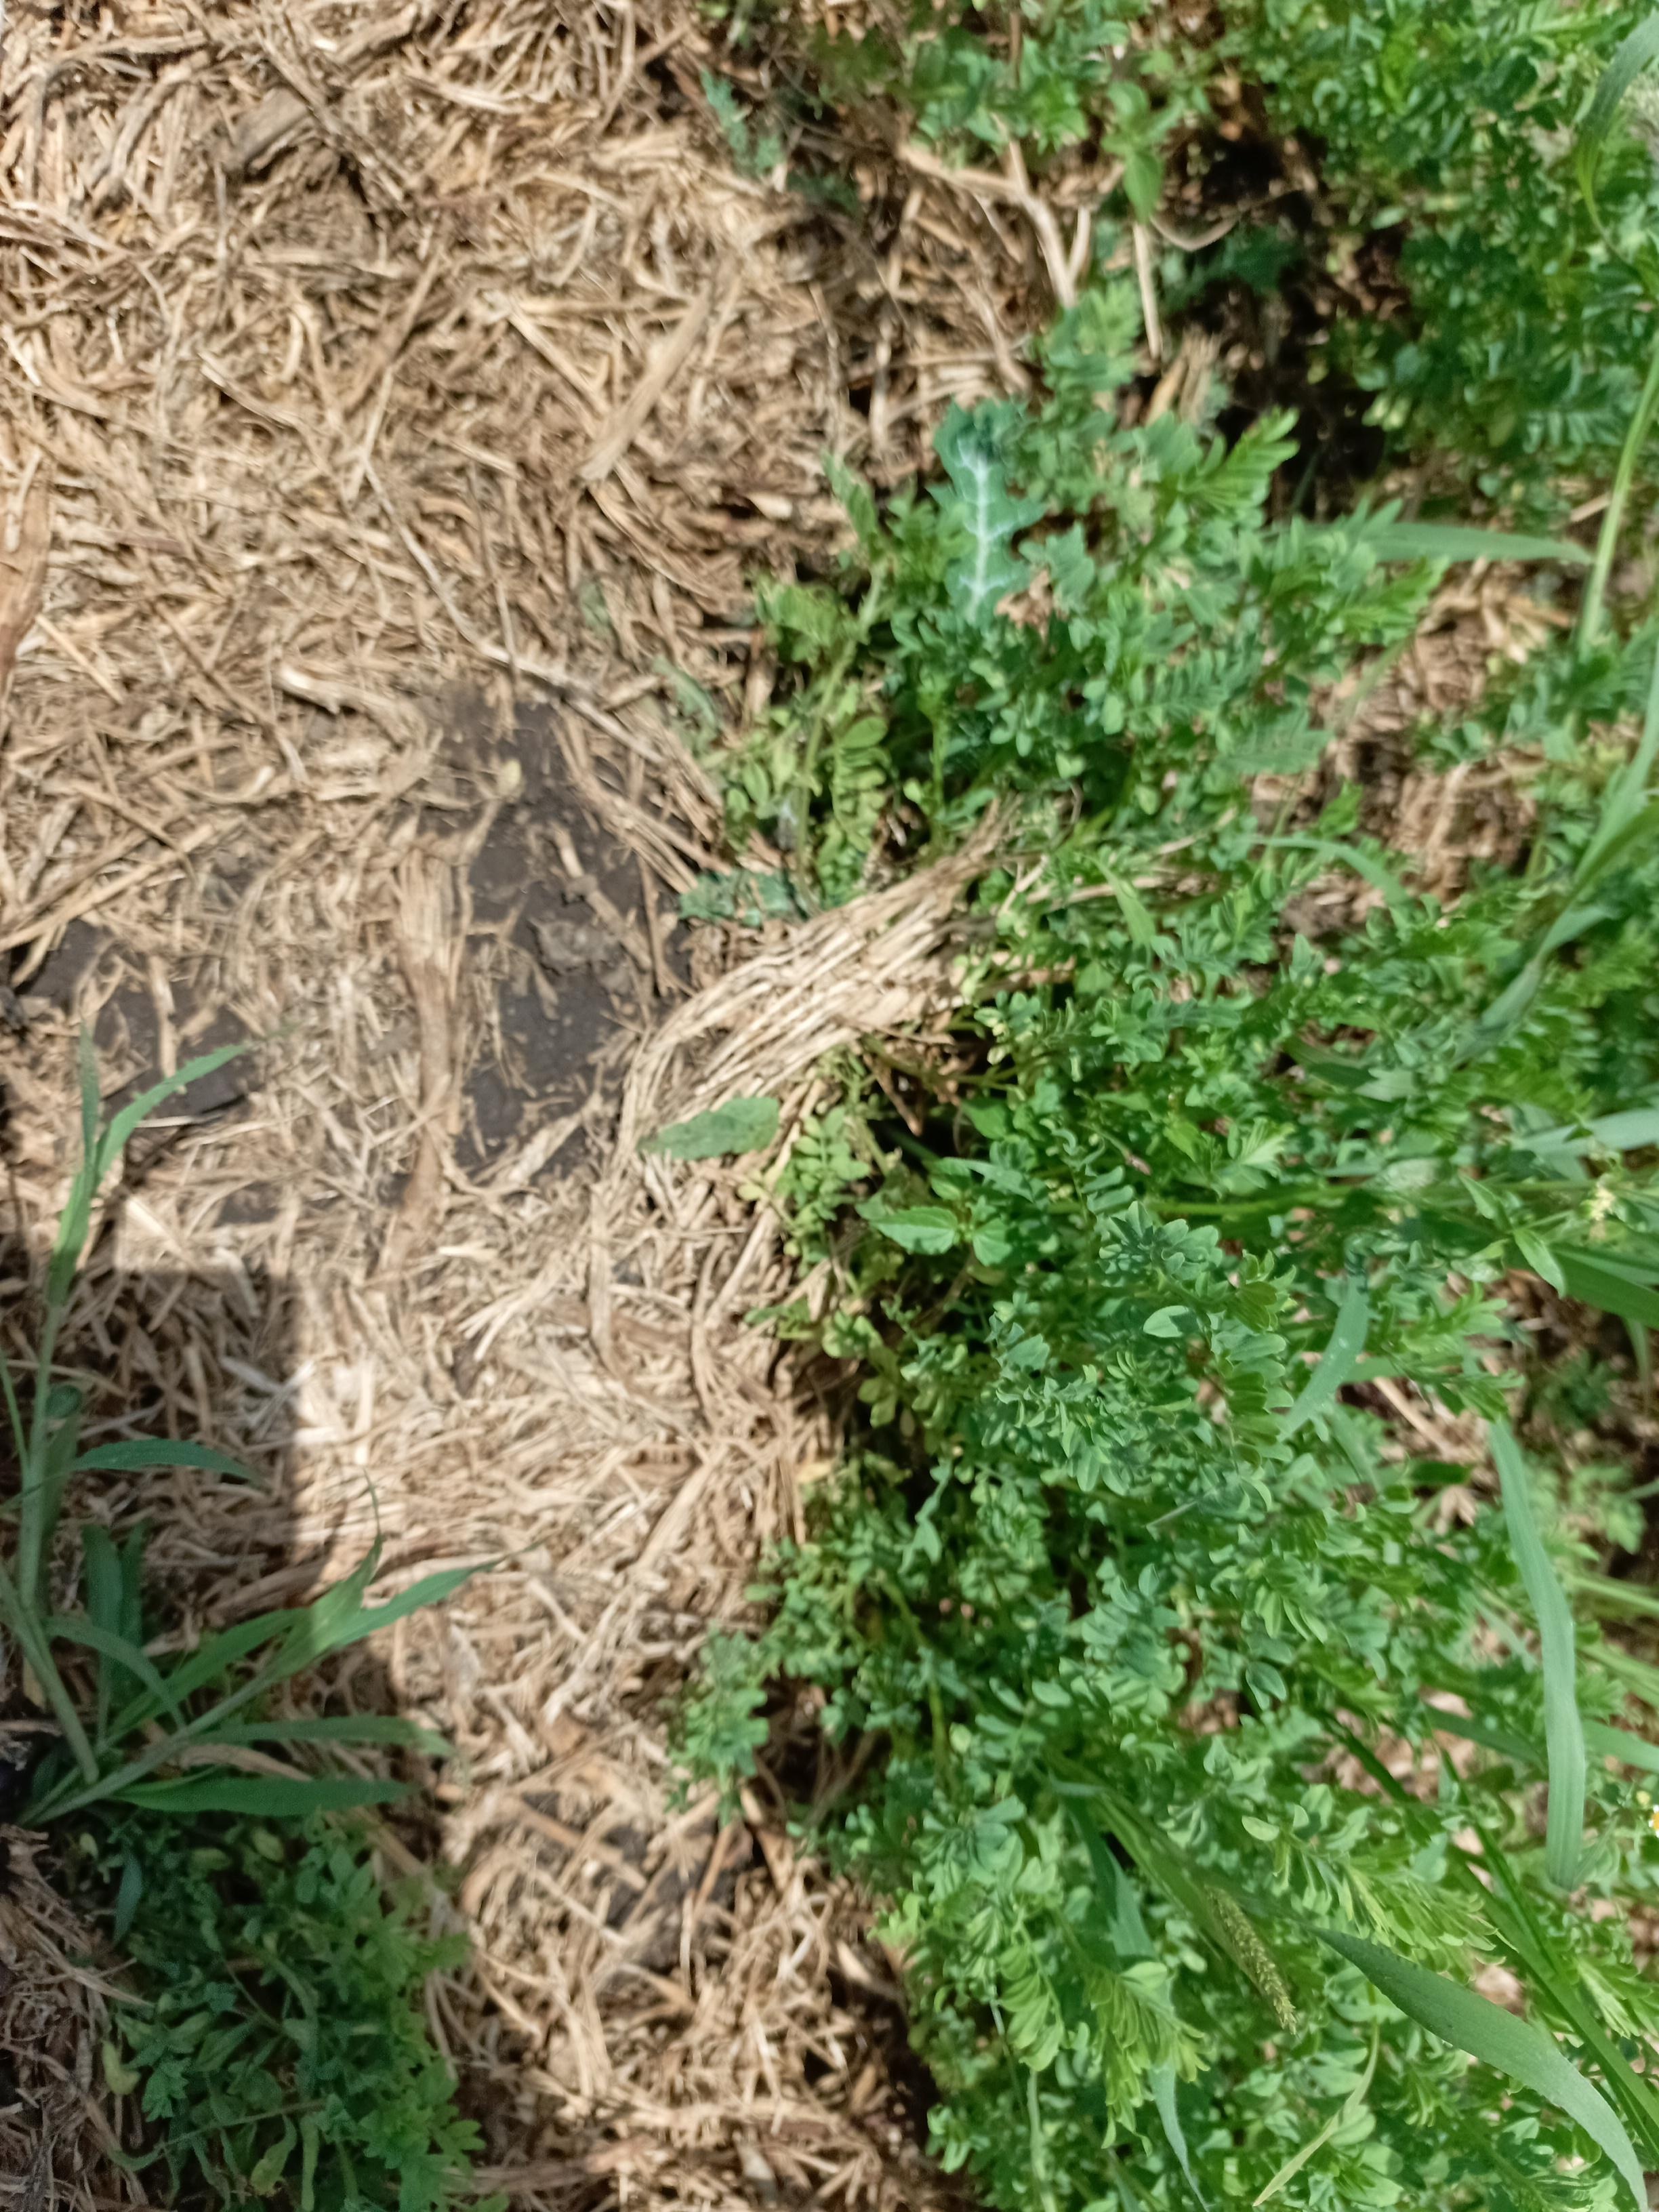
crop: lentil
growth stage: vegetative
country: Tanzania
